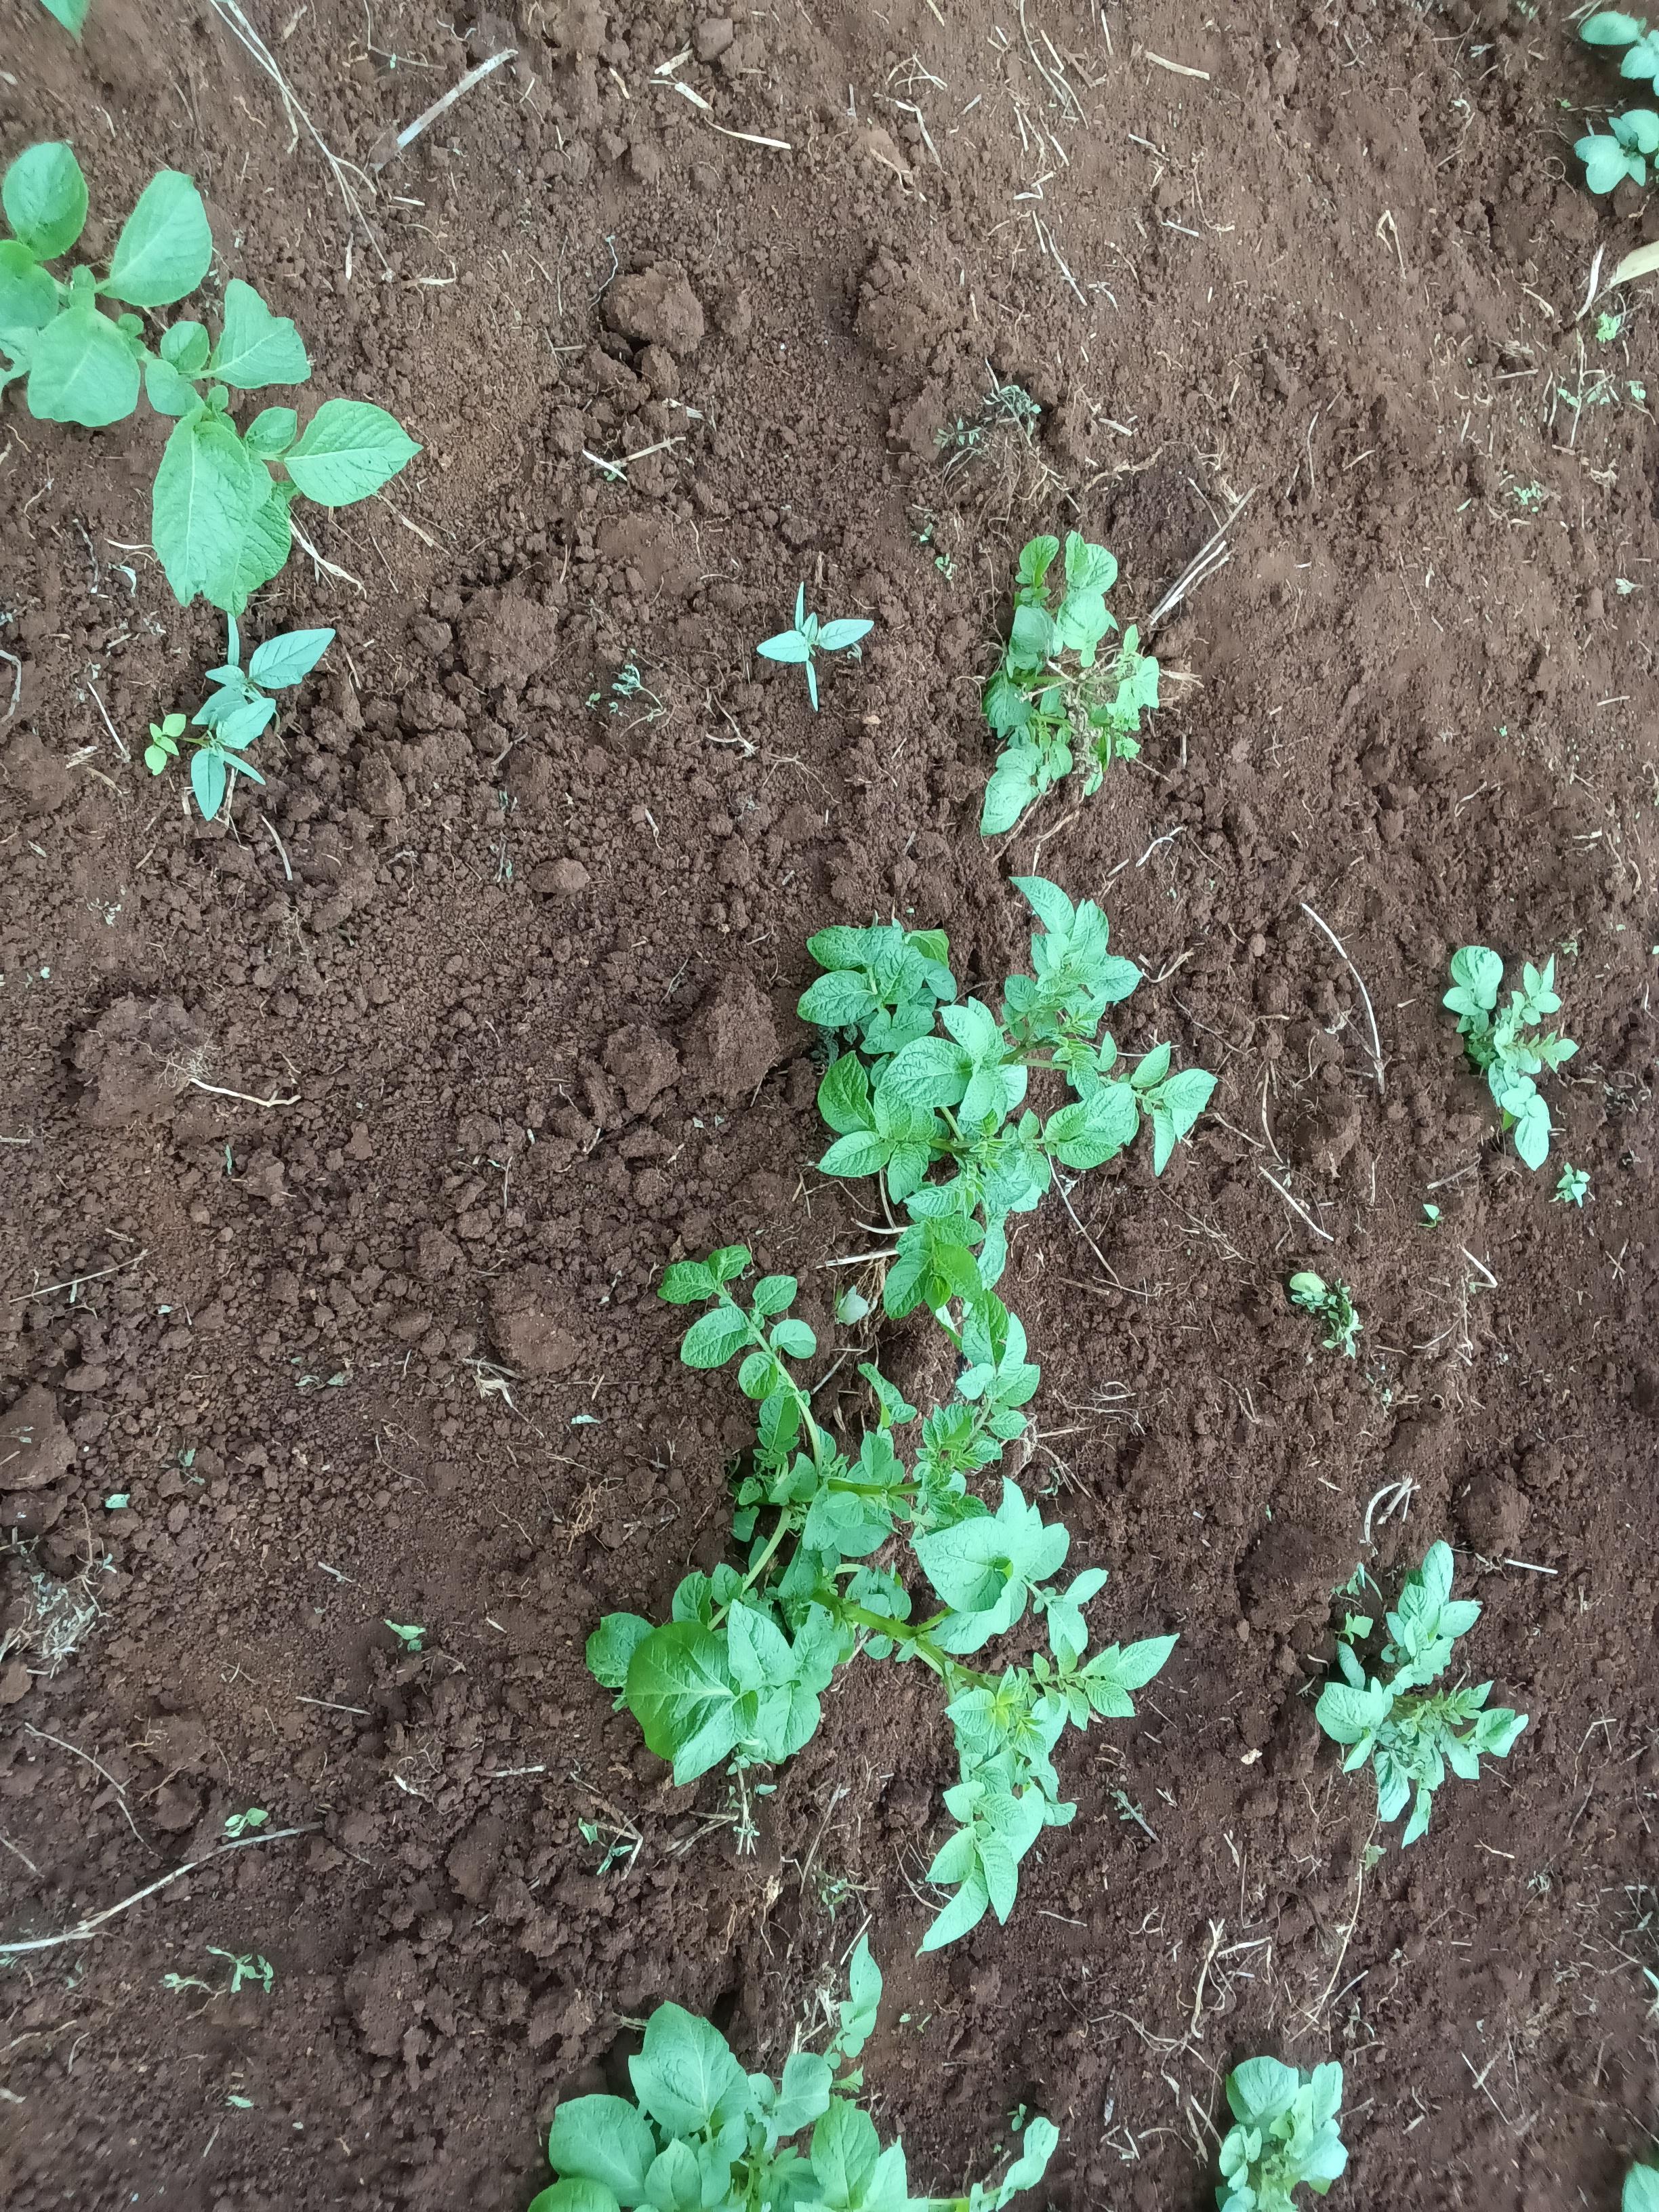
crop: potato
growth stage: emergence
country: Kenya
